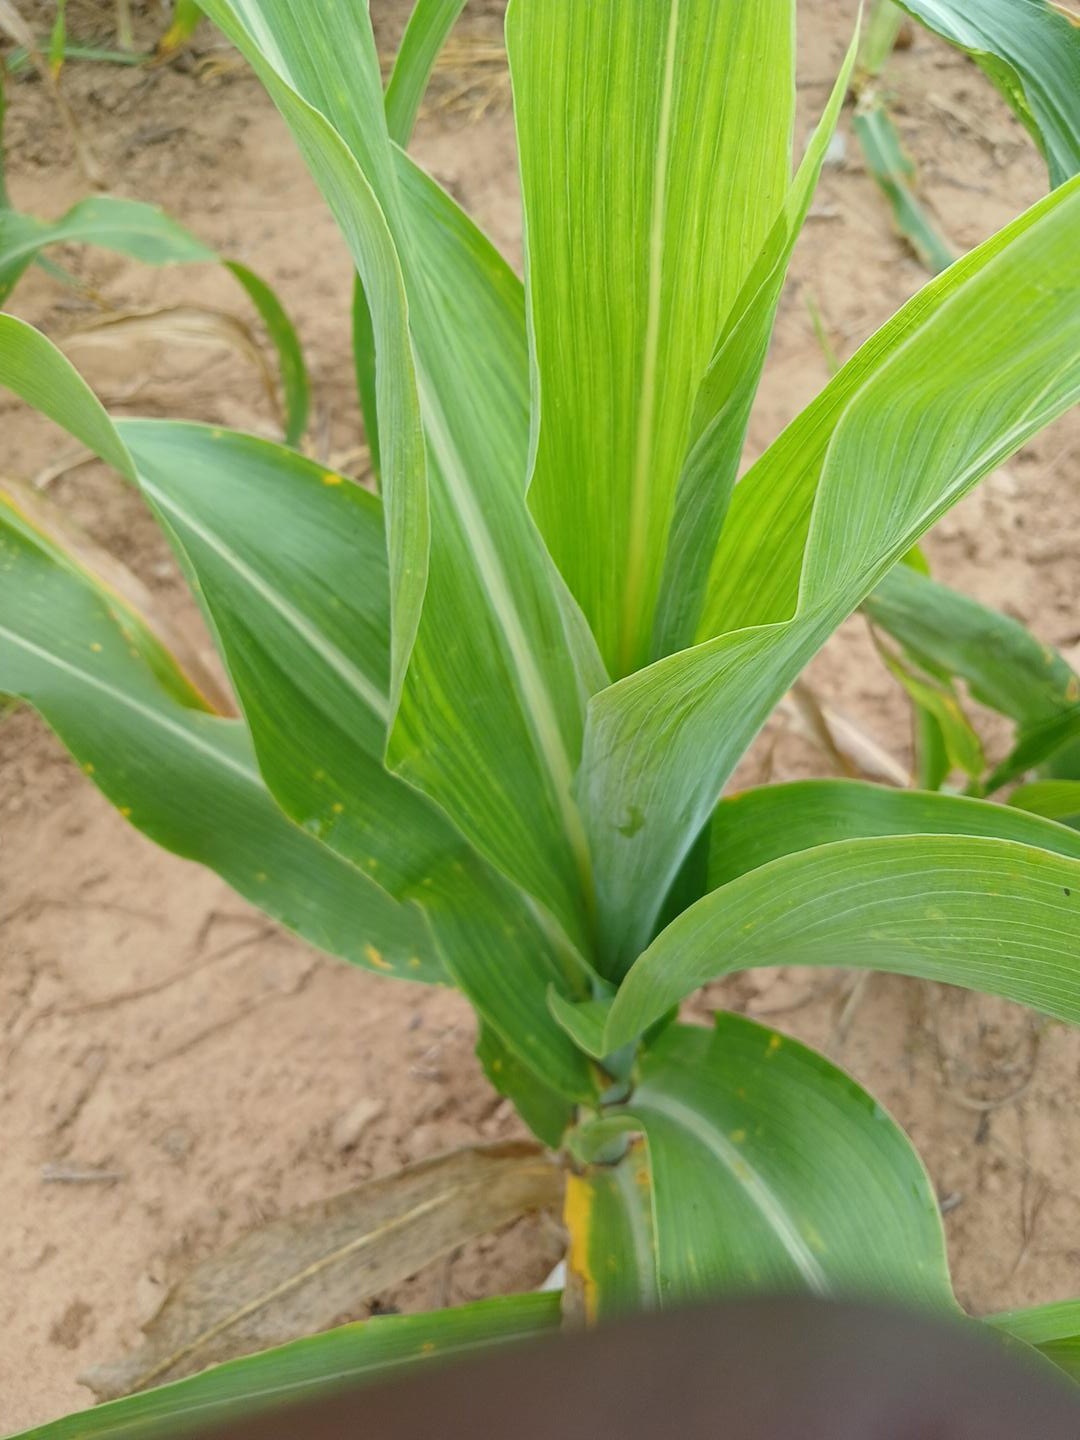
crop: sorghum
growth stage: heading tuber
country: Senegal
